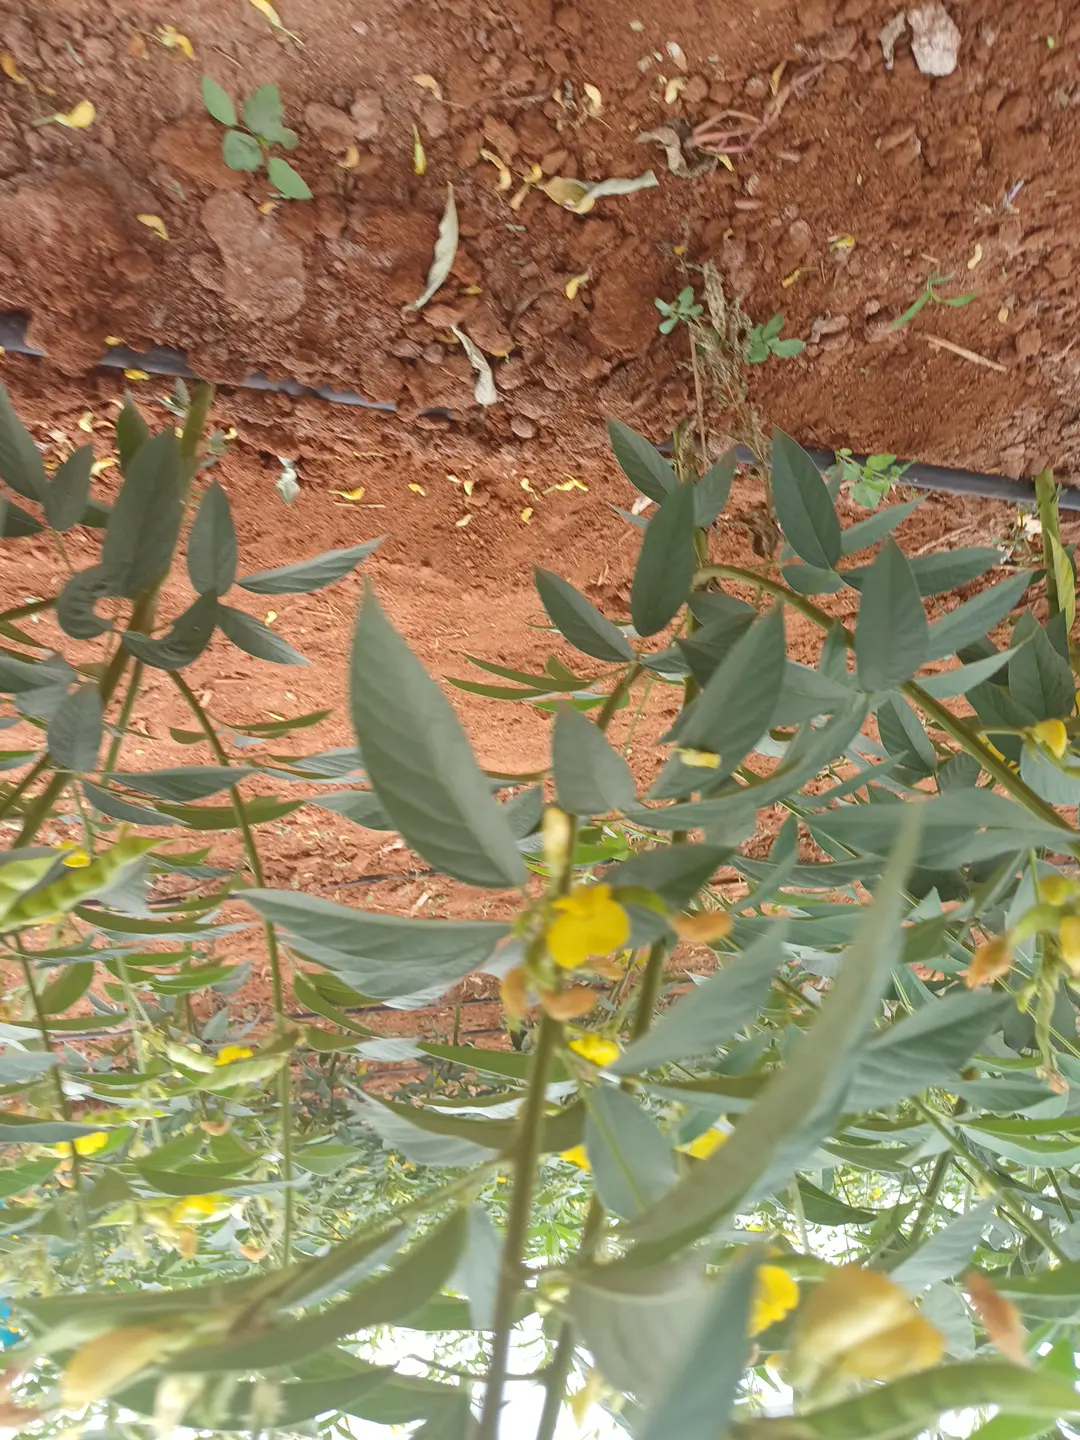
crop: pigeonpea
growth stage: flowering
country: Kenya
